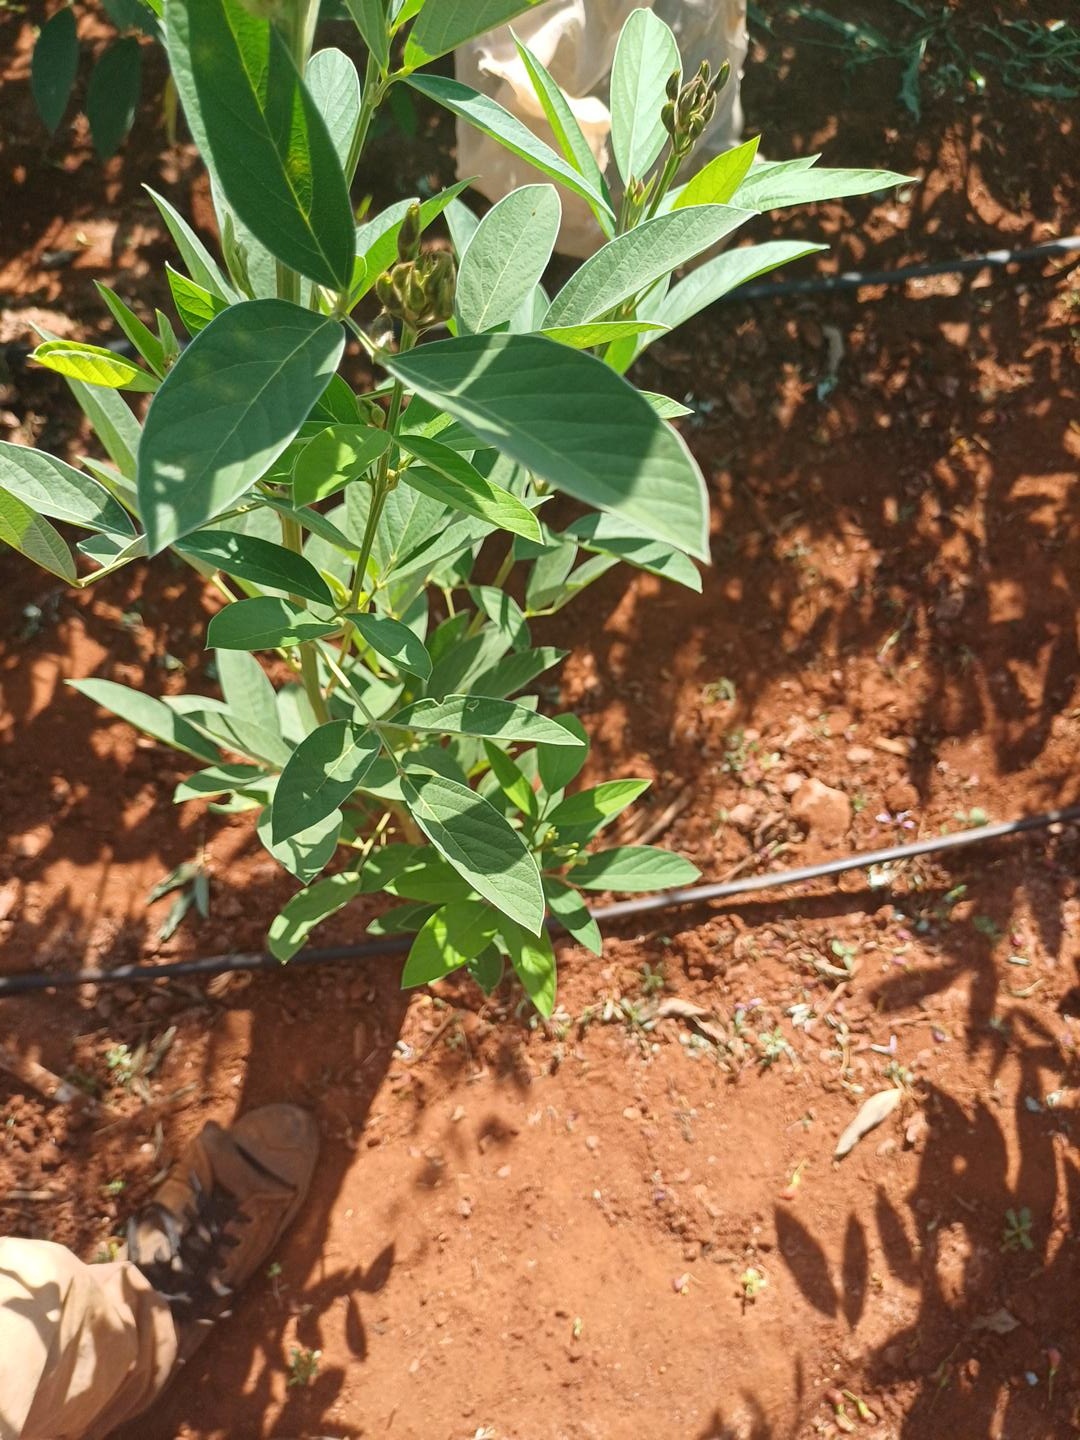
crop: pigeonpea
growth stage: development pod
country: Kenya
